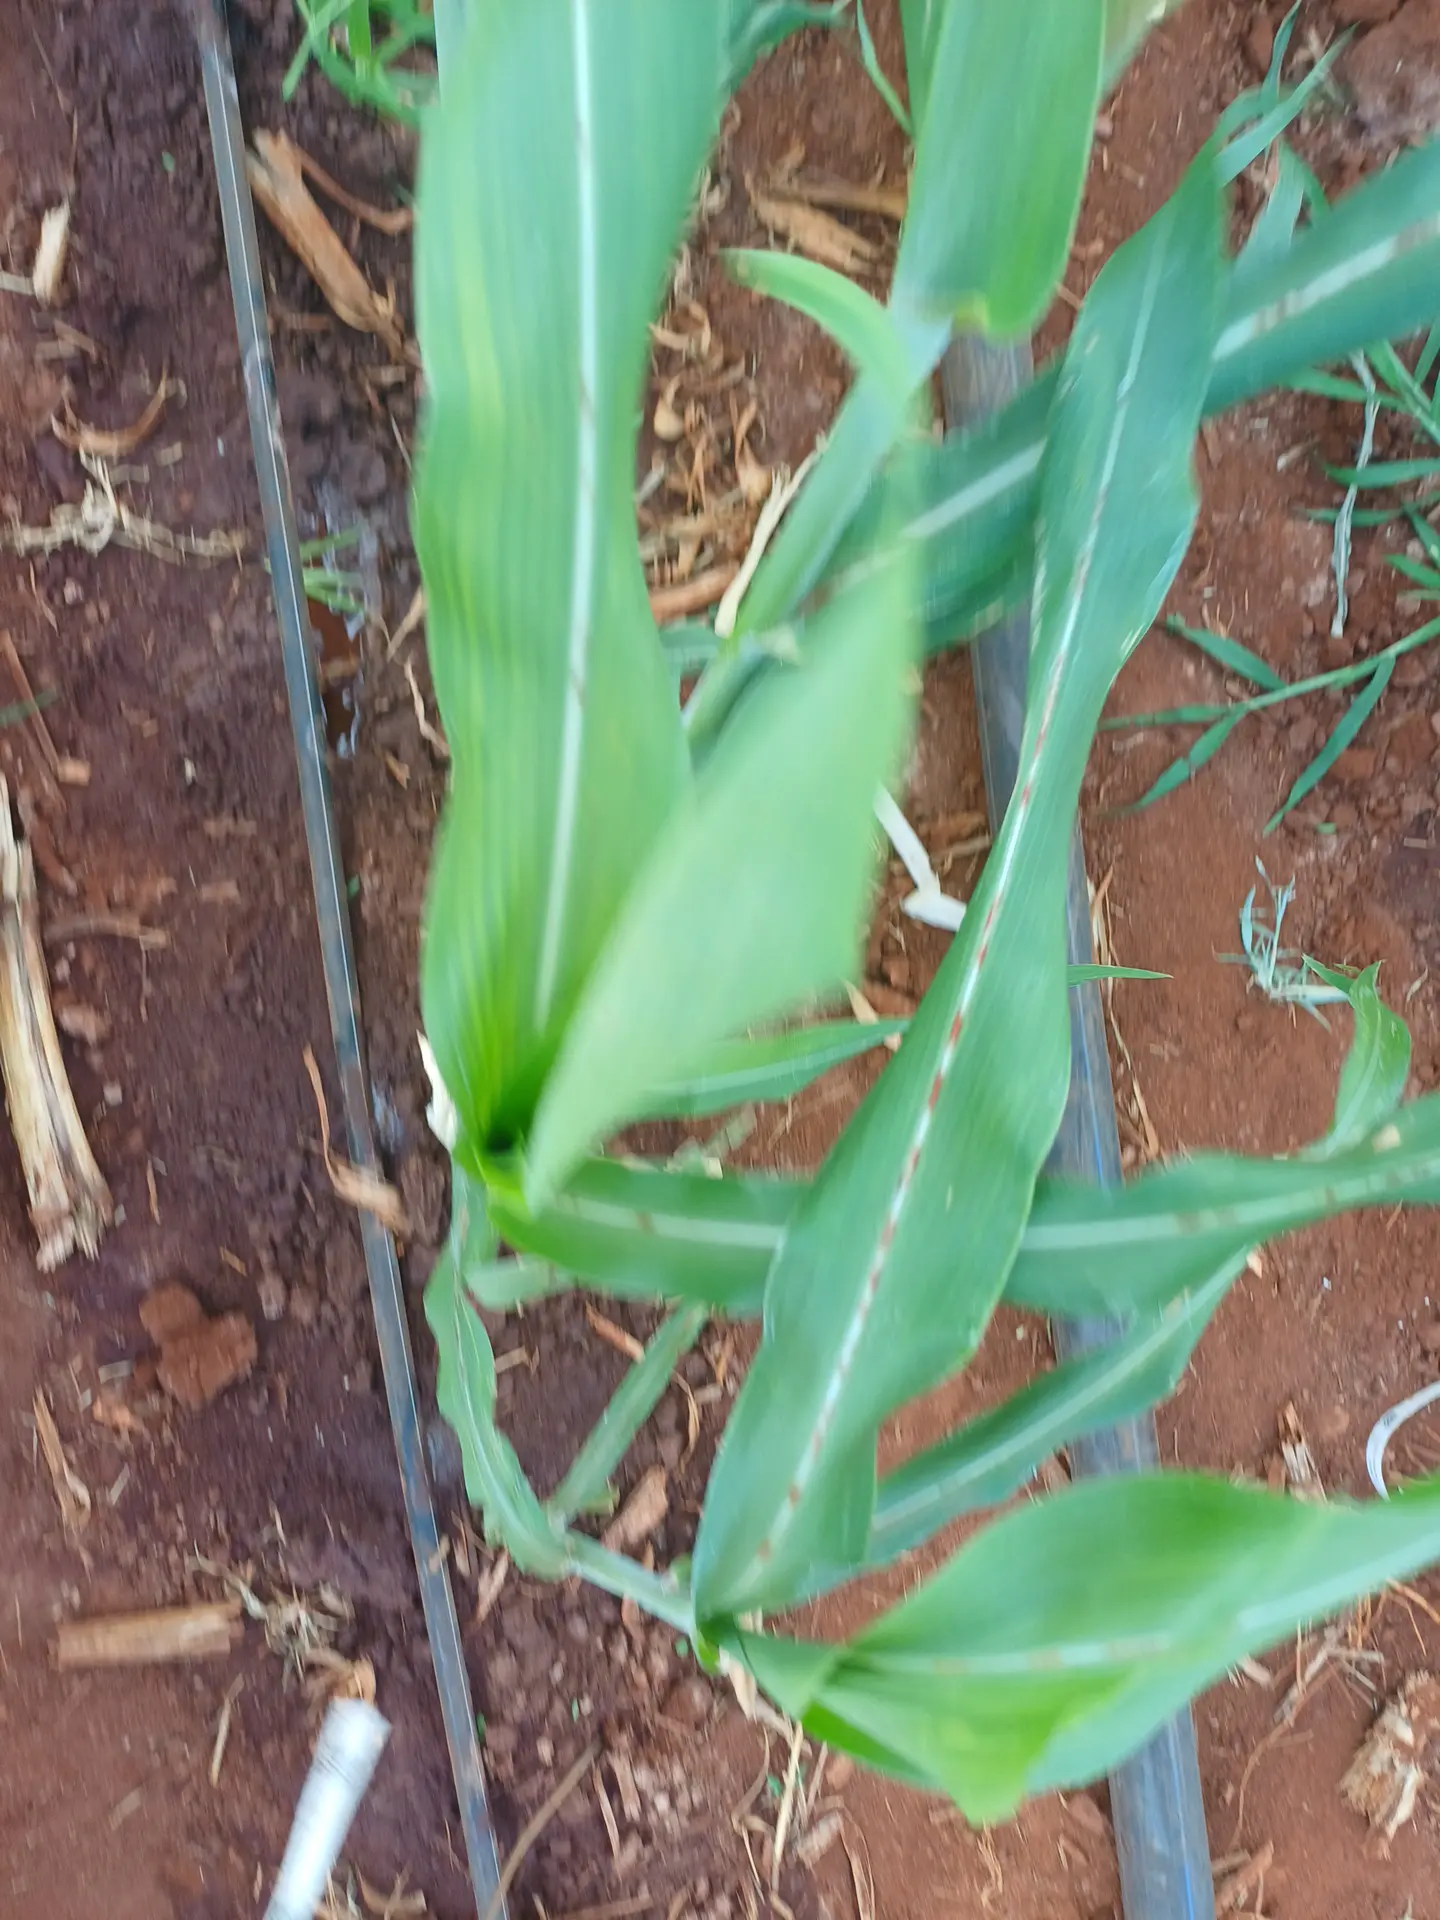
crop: sorghum
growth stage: vegetative
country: Kenya
